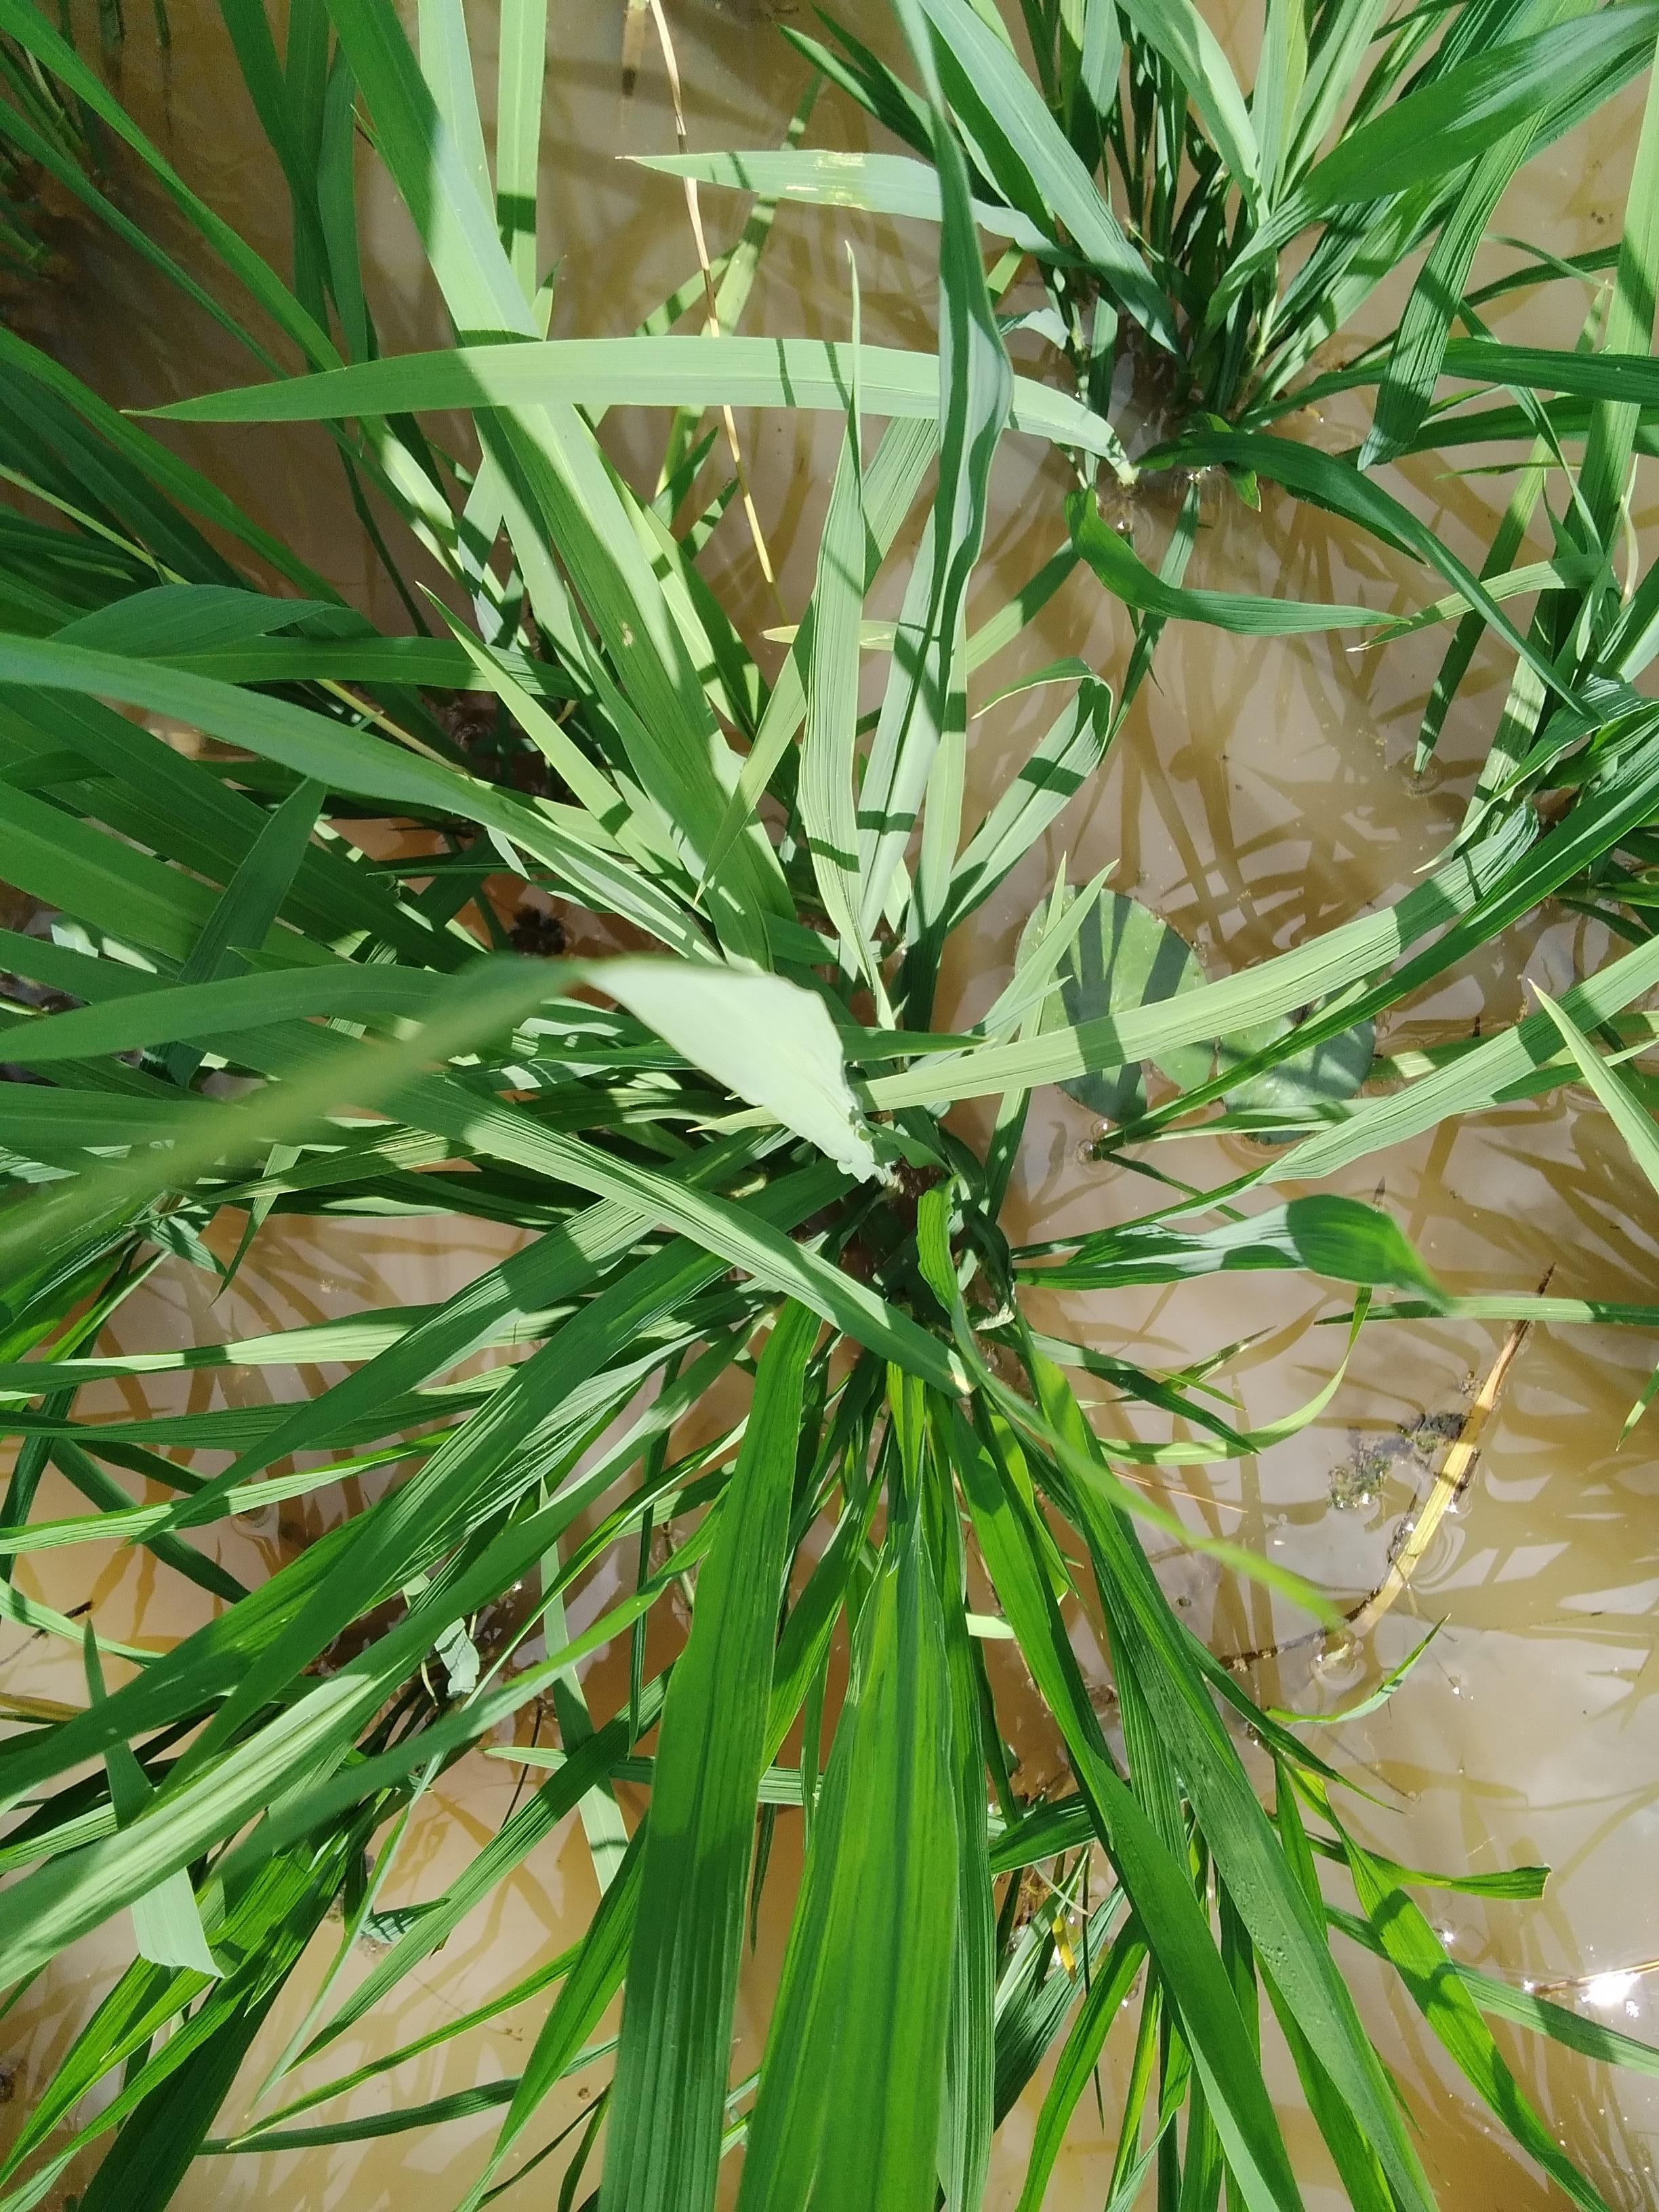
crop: rice
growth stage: elongation stem
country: Nigeria
